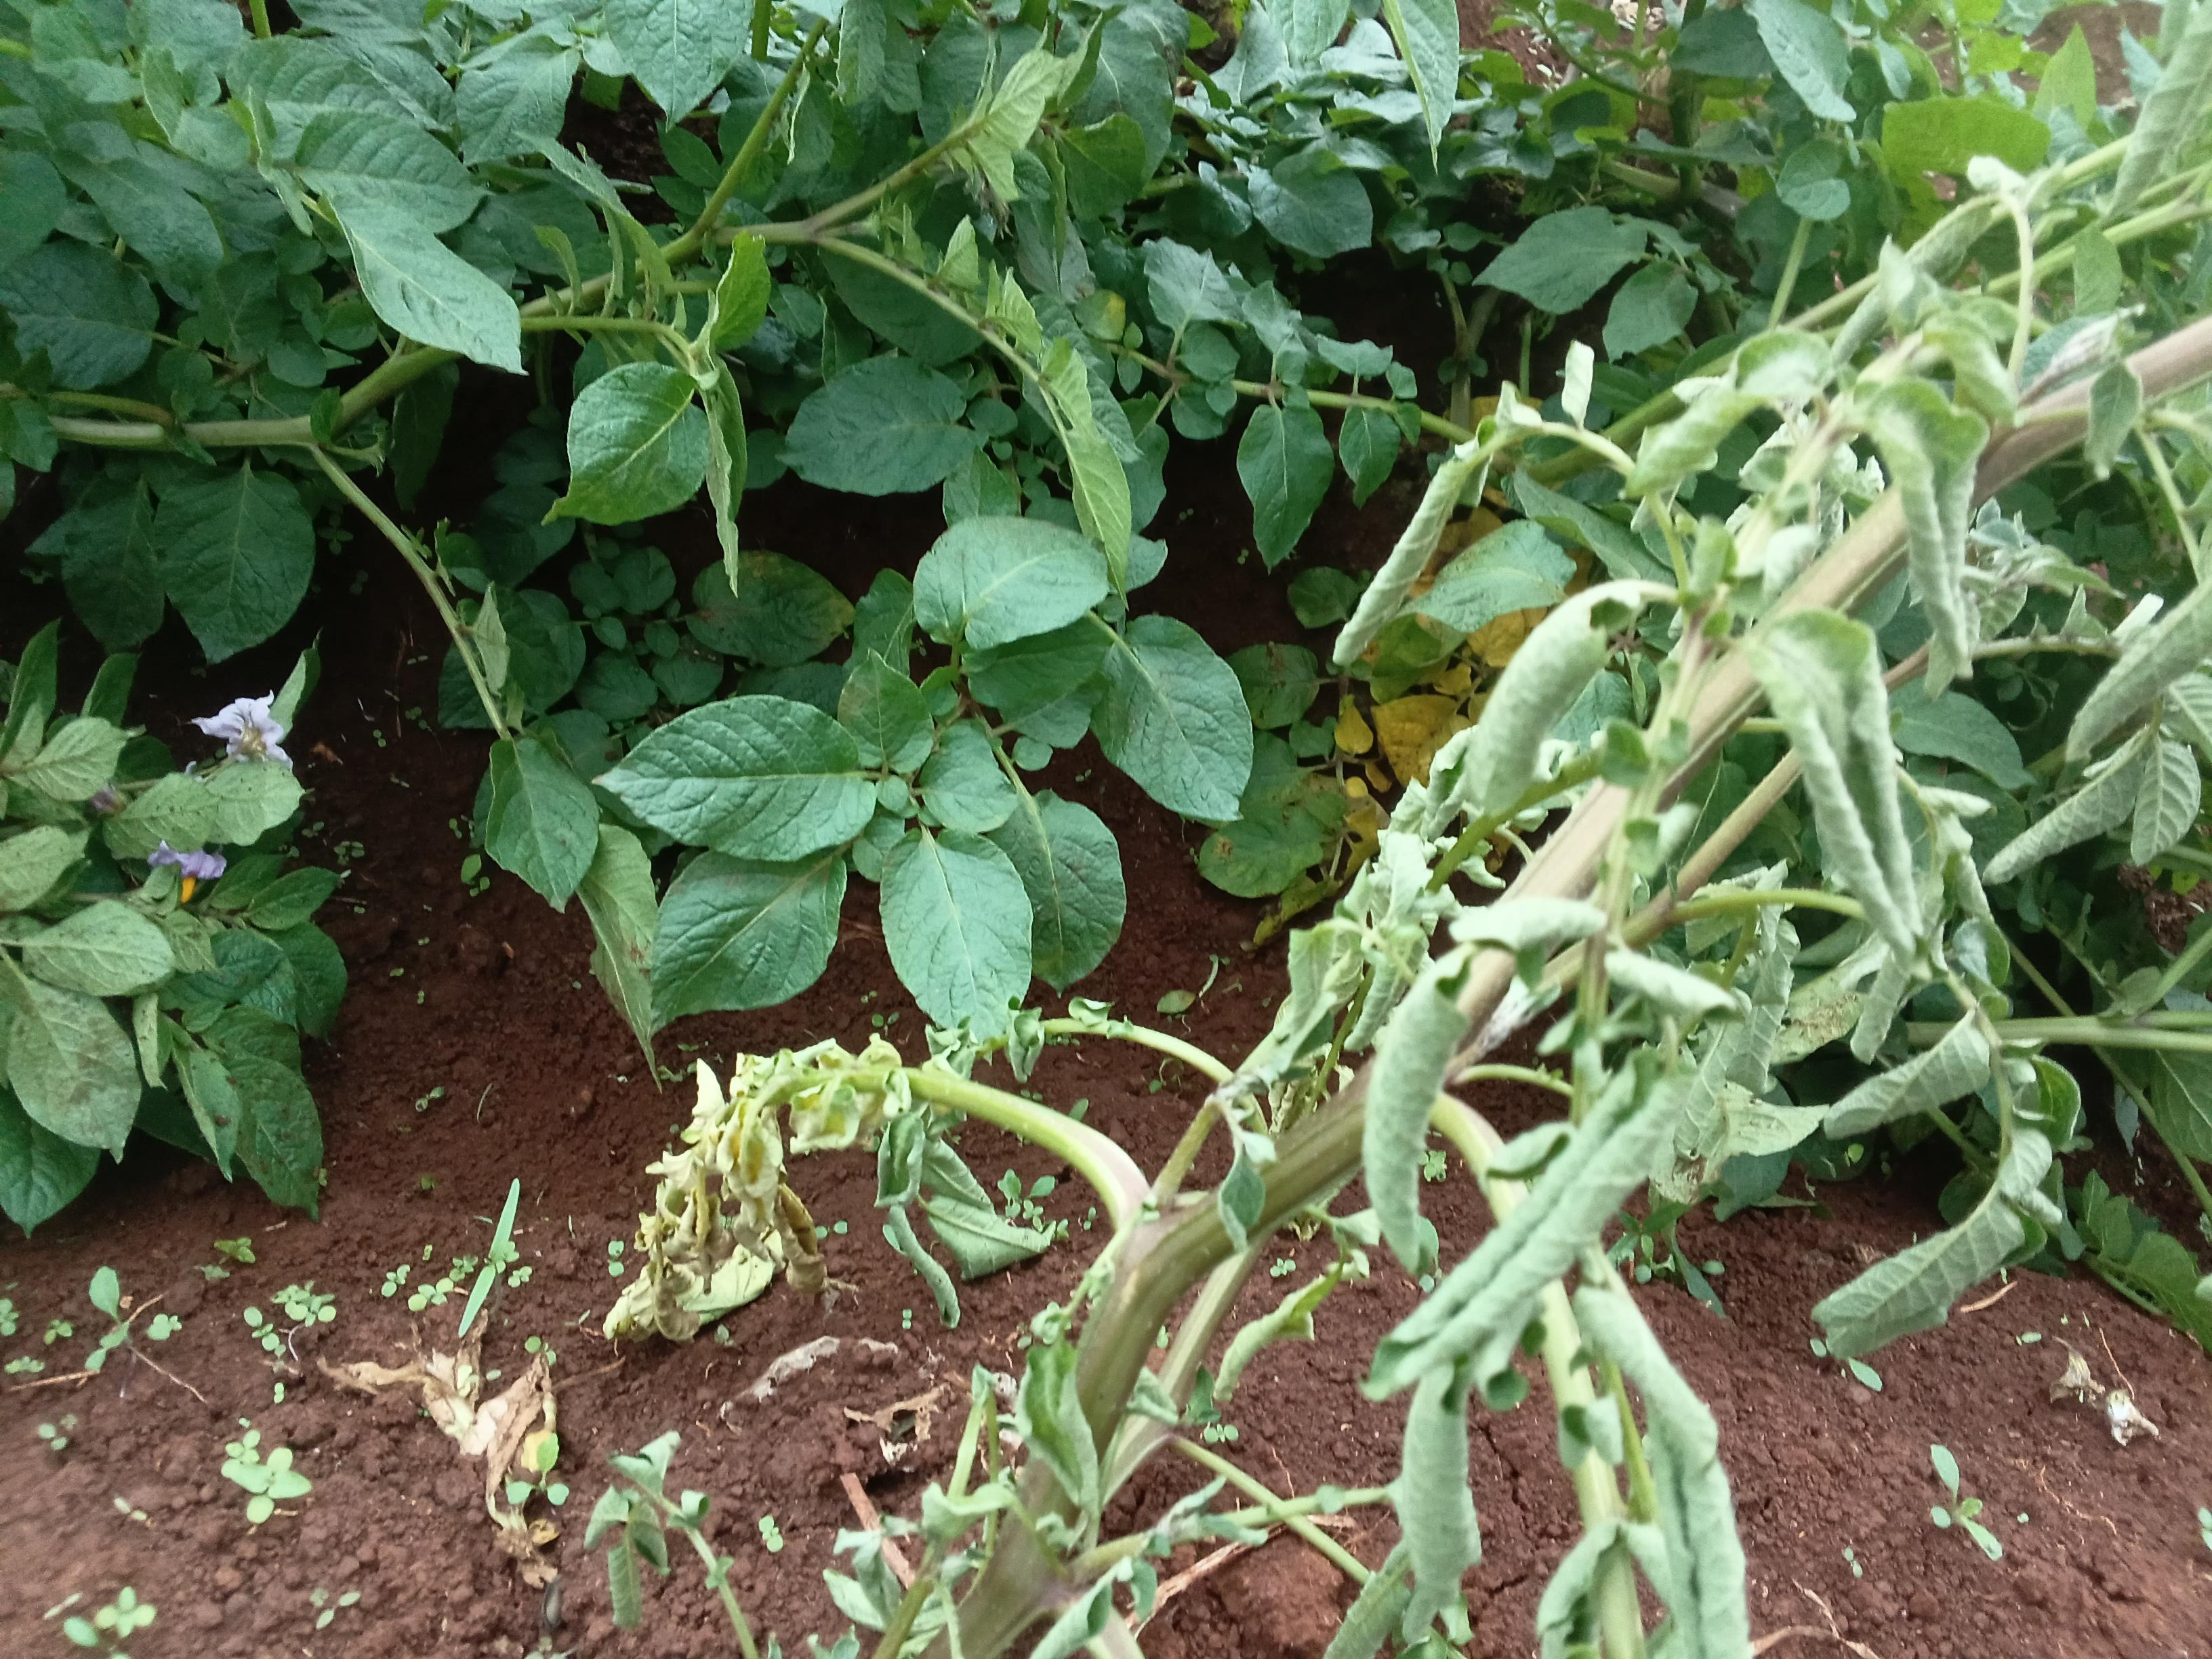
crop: potato
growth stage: flowering
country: Kenya
